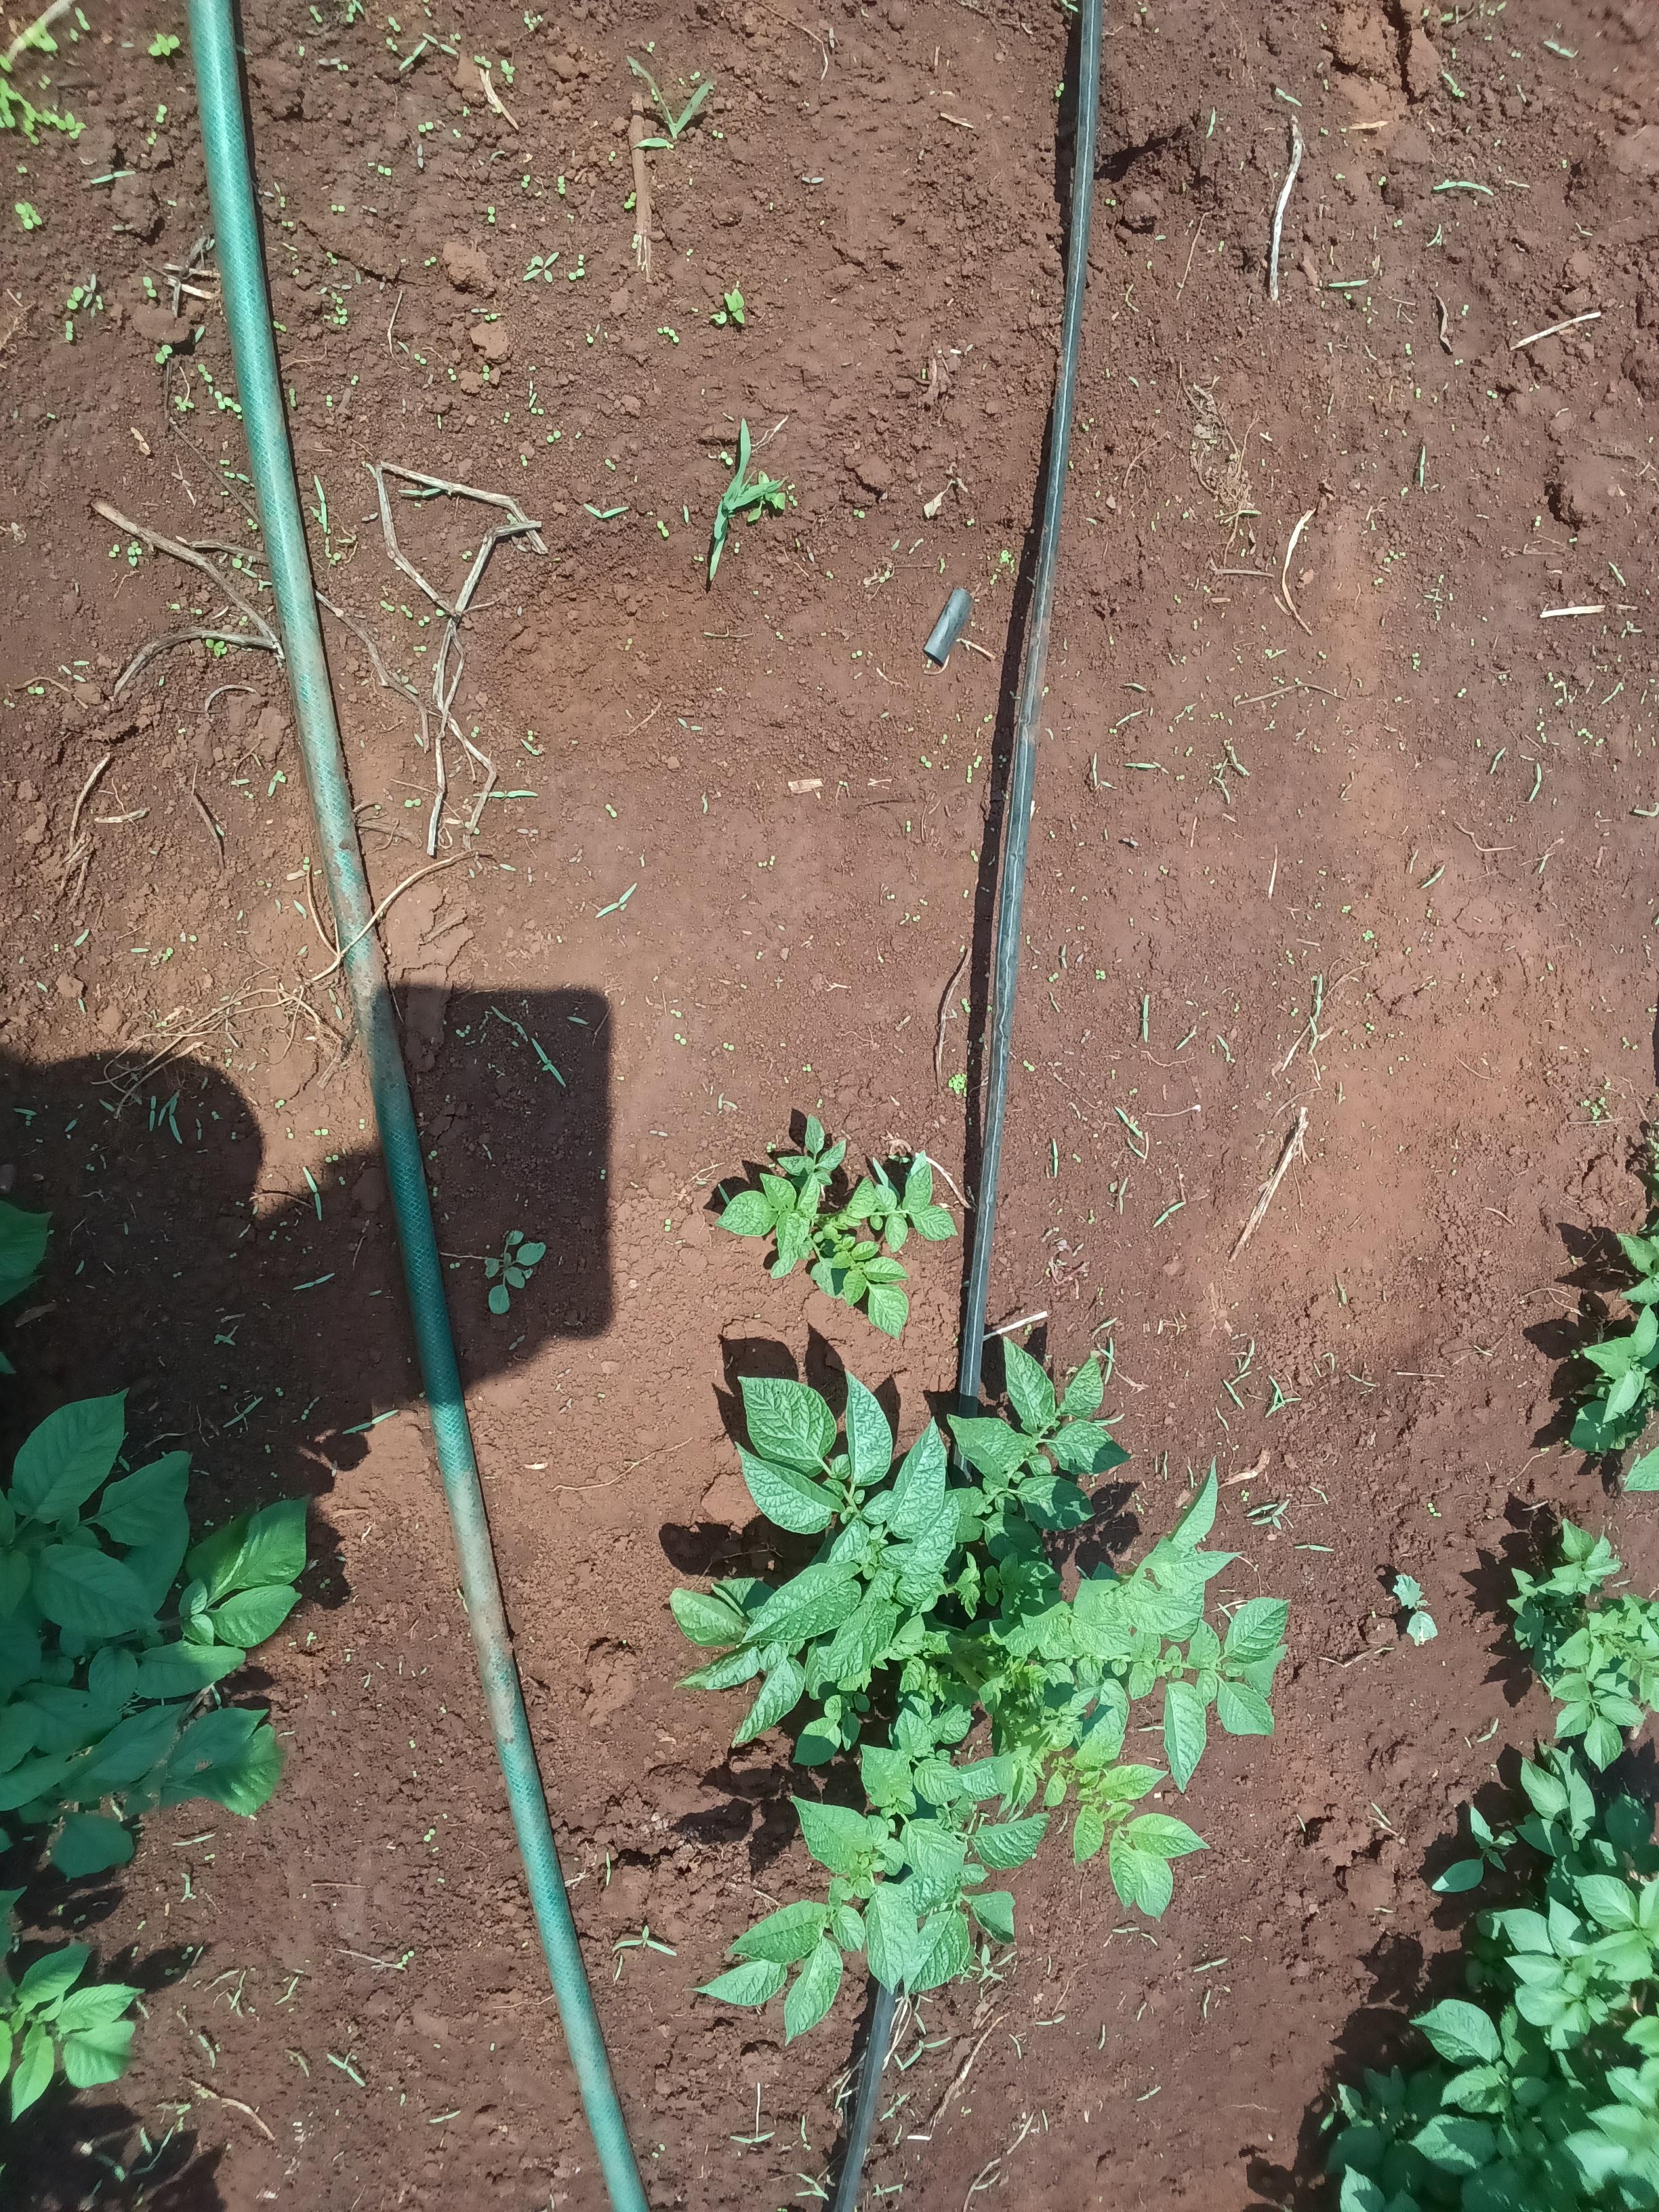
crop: potato
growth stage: vegetative
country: Kenya
